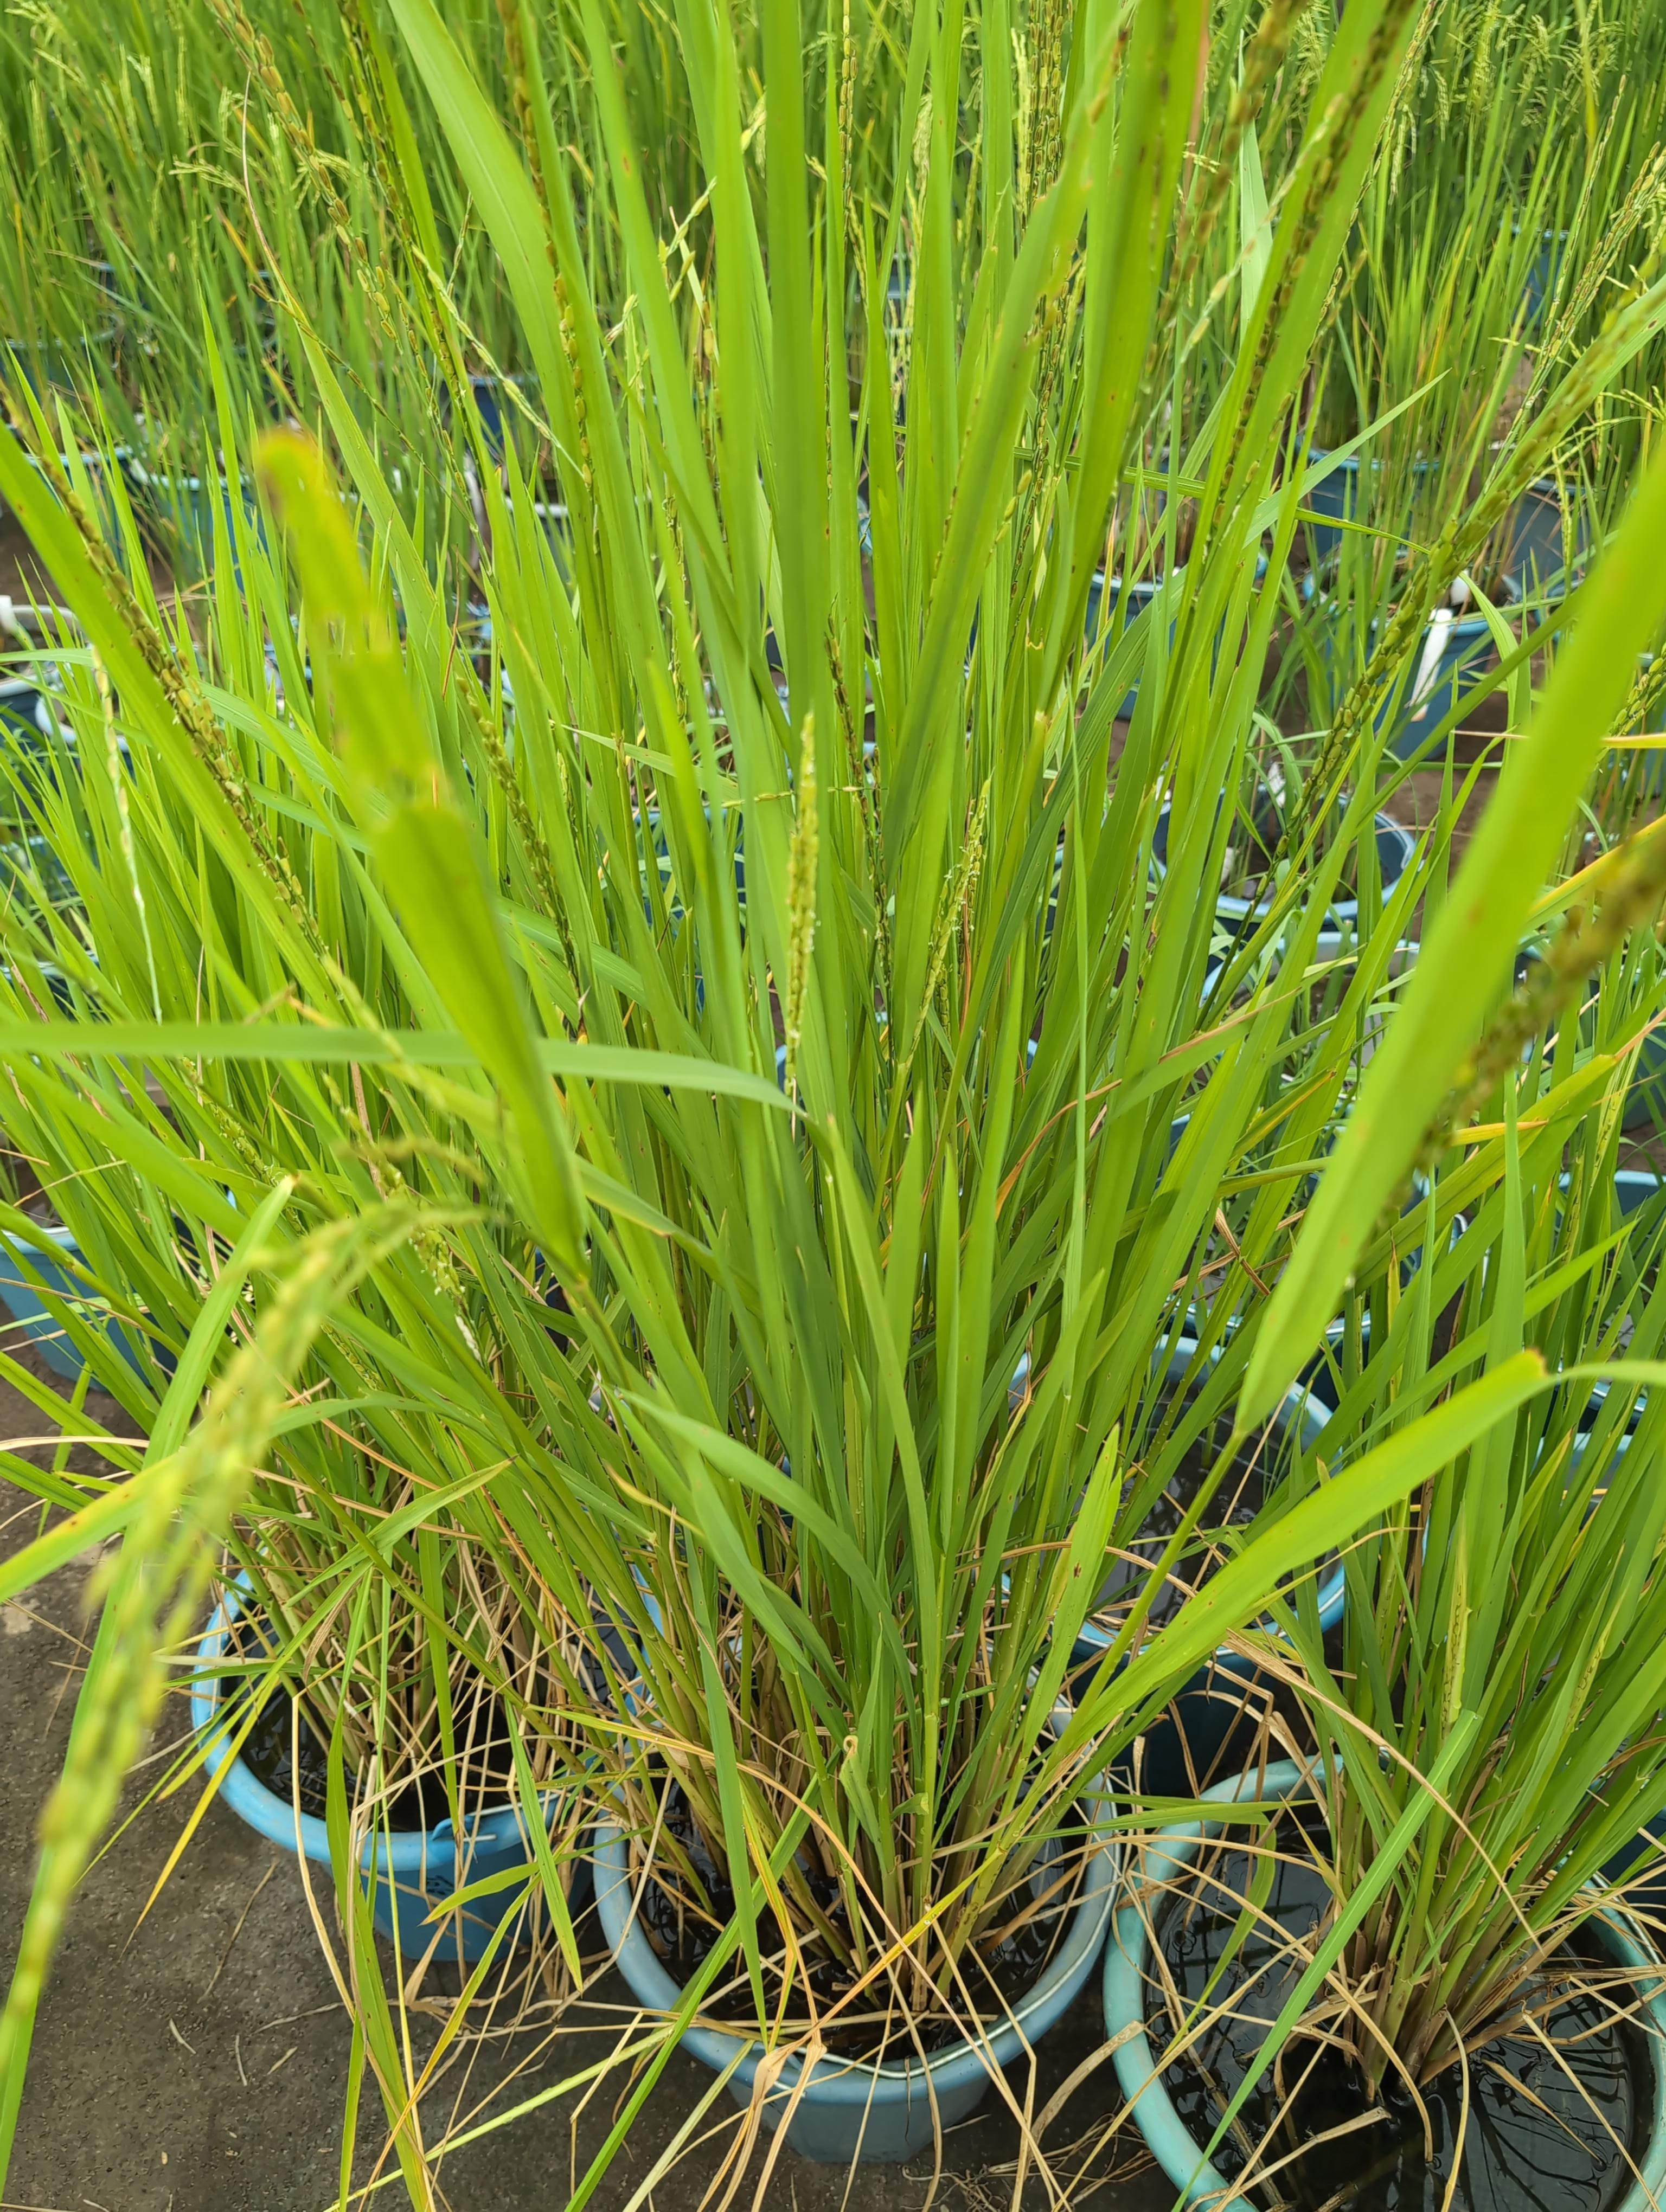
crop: rice
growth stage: stage dough
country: Côte d'Ivoire
